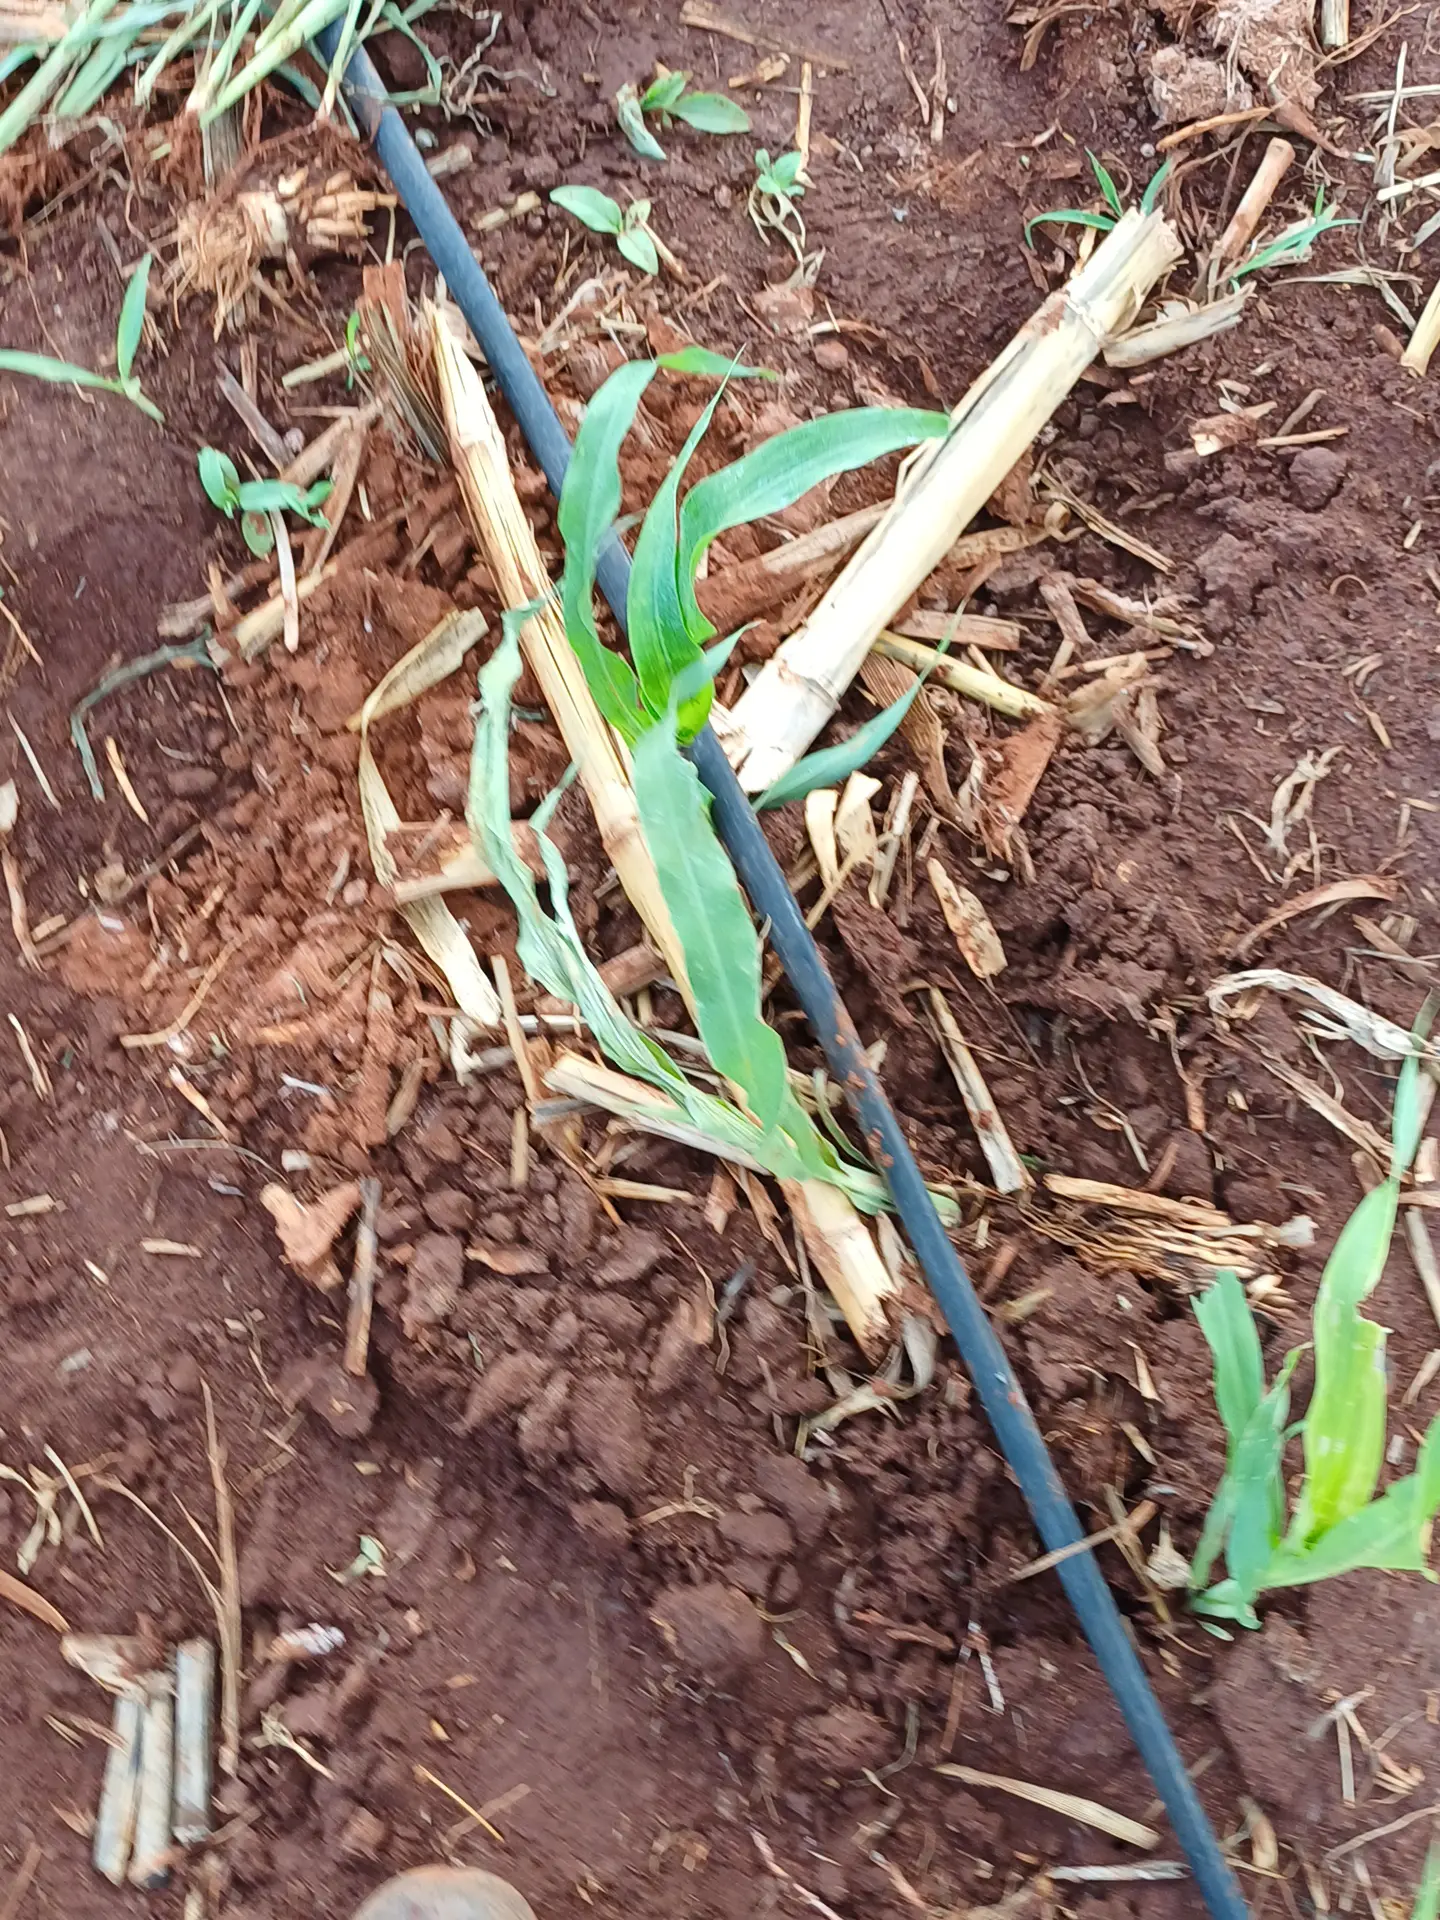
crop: sorghum
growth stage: vegetative
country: Kenya
